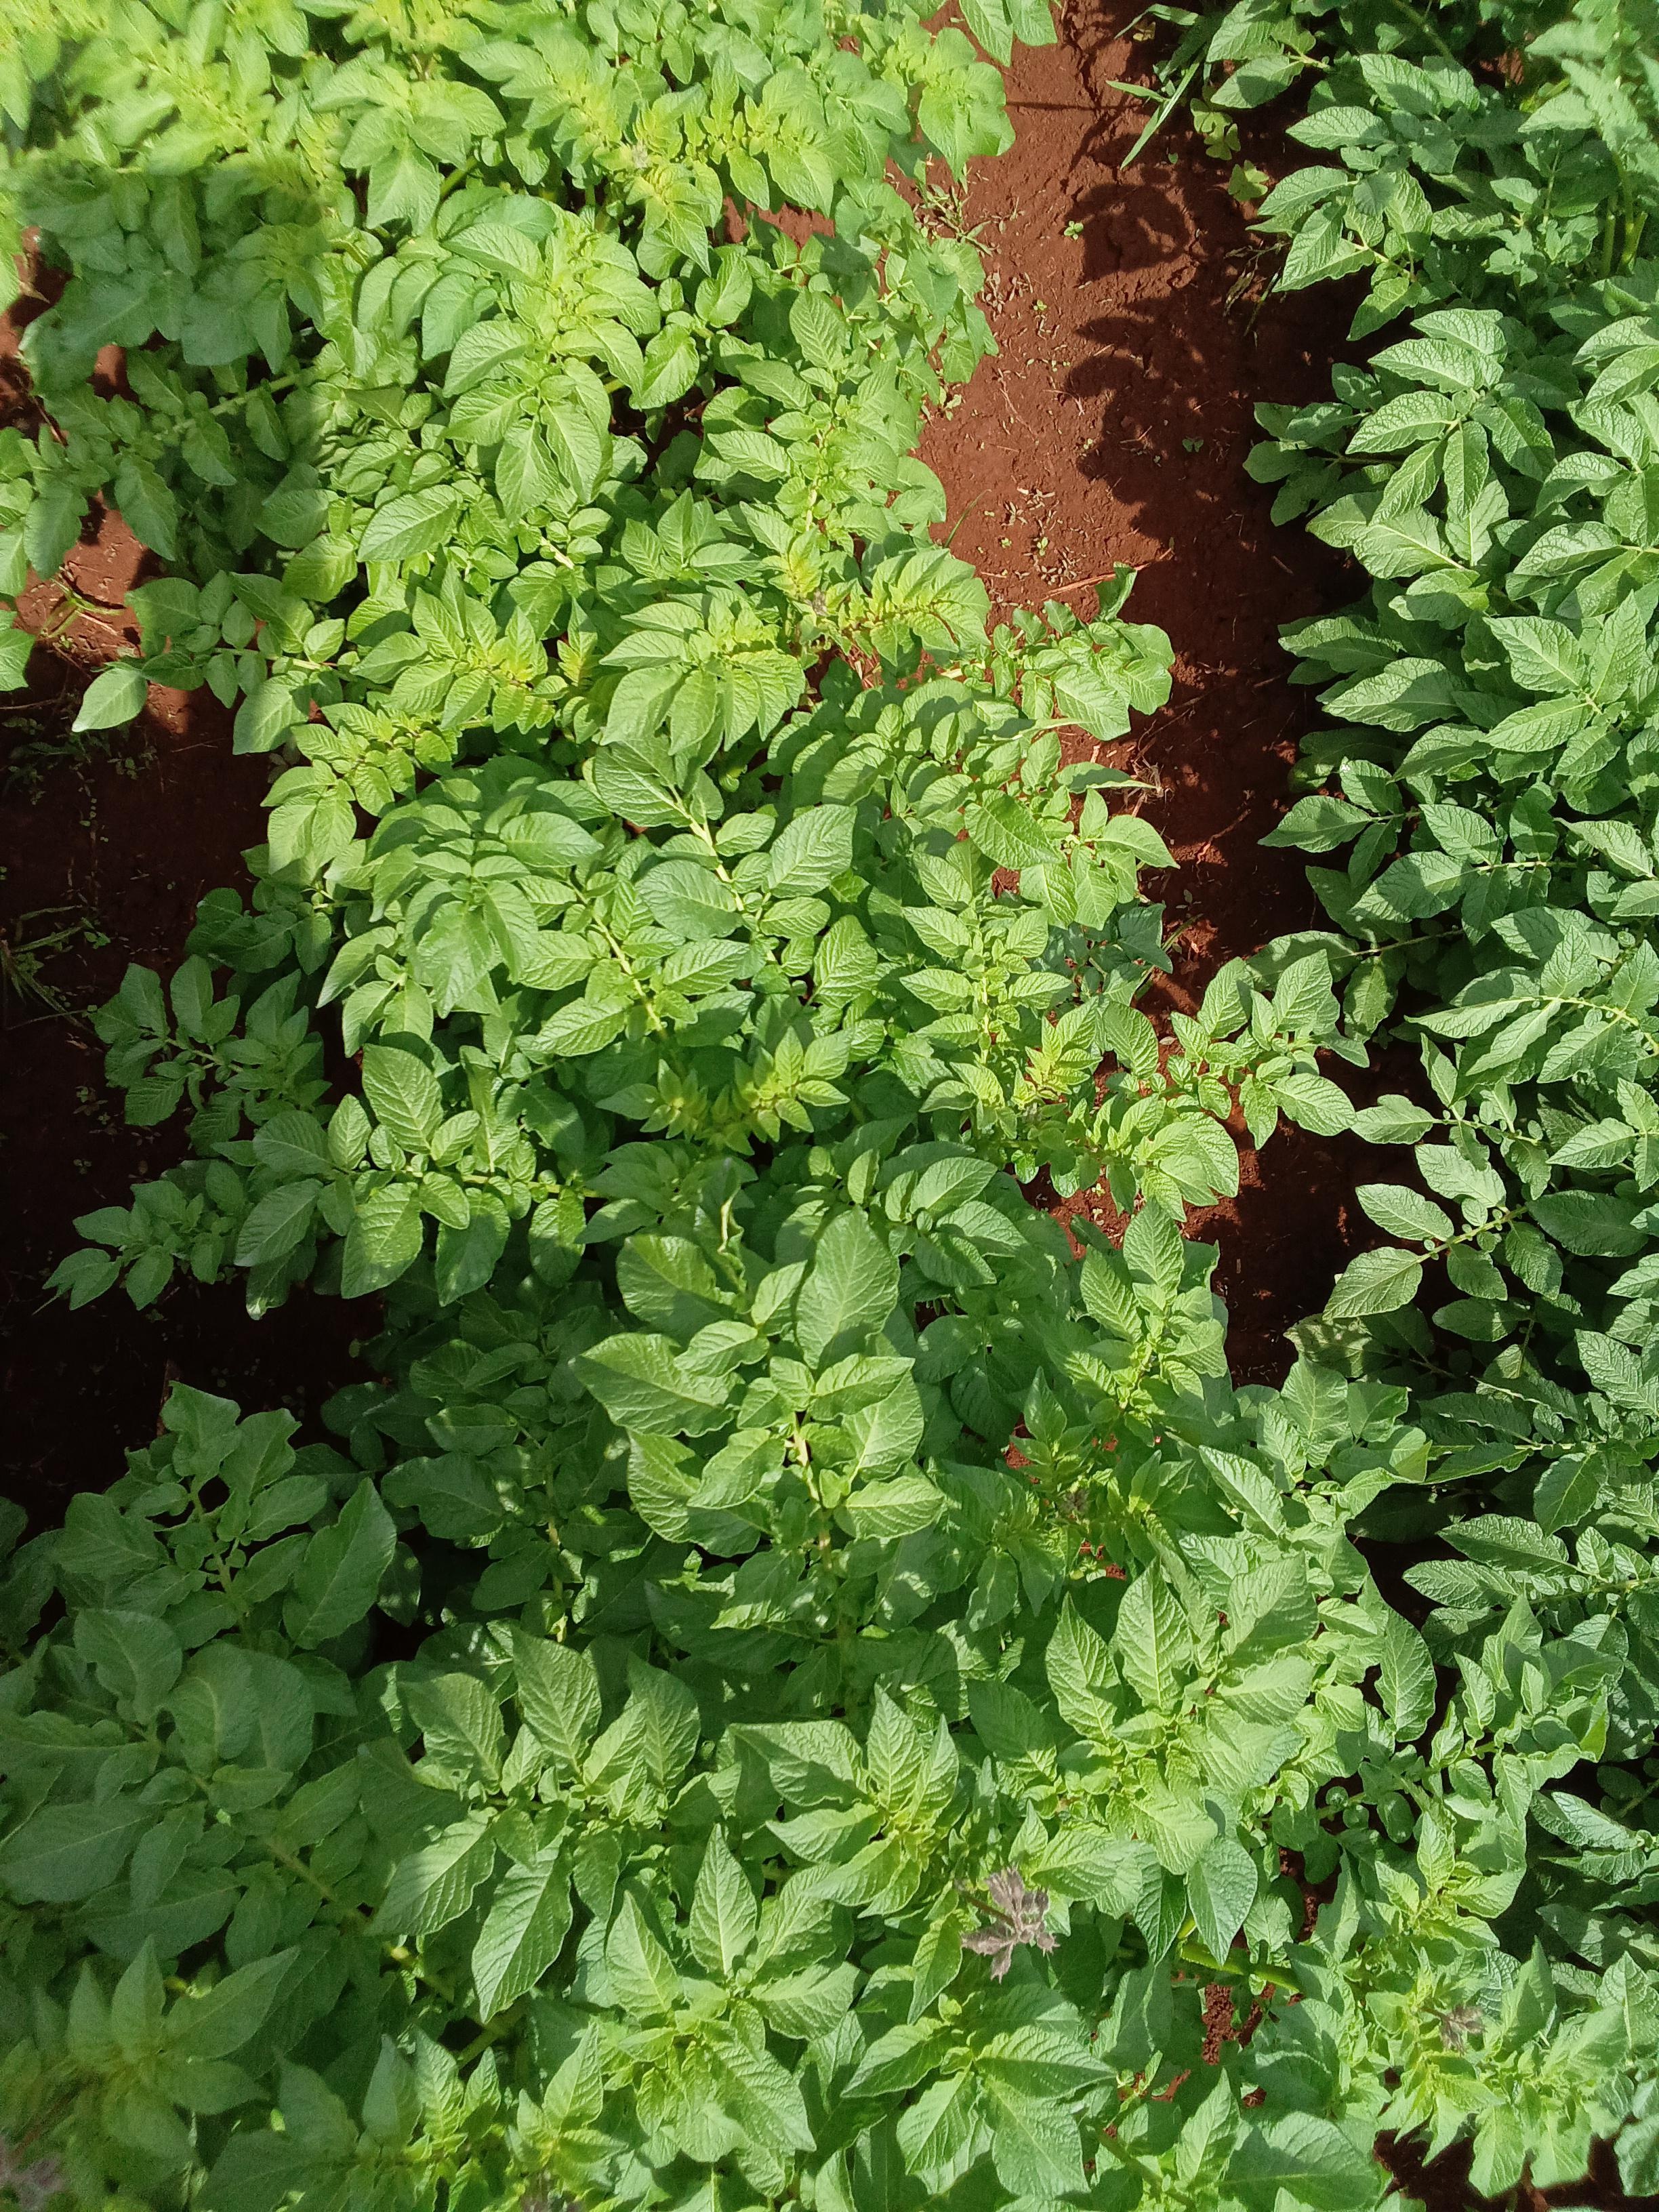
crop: potato
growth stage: vegetative
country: Kenya
